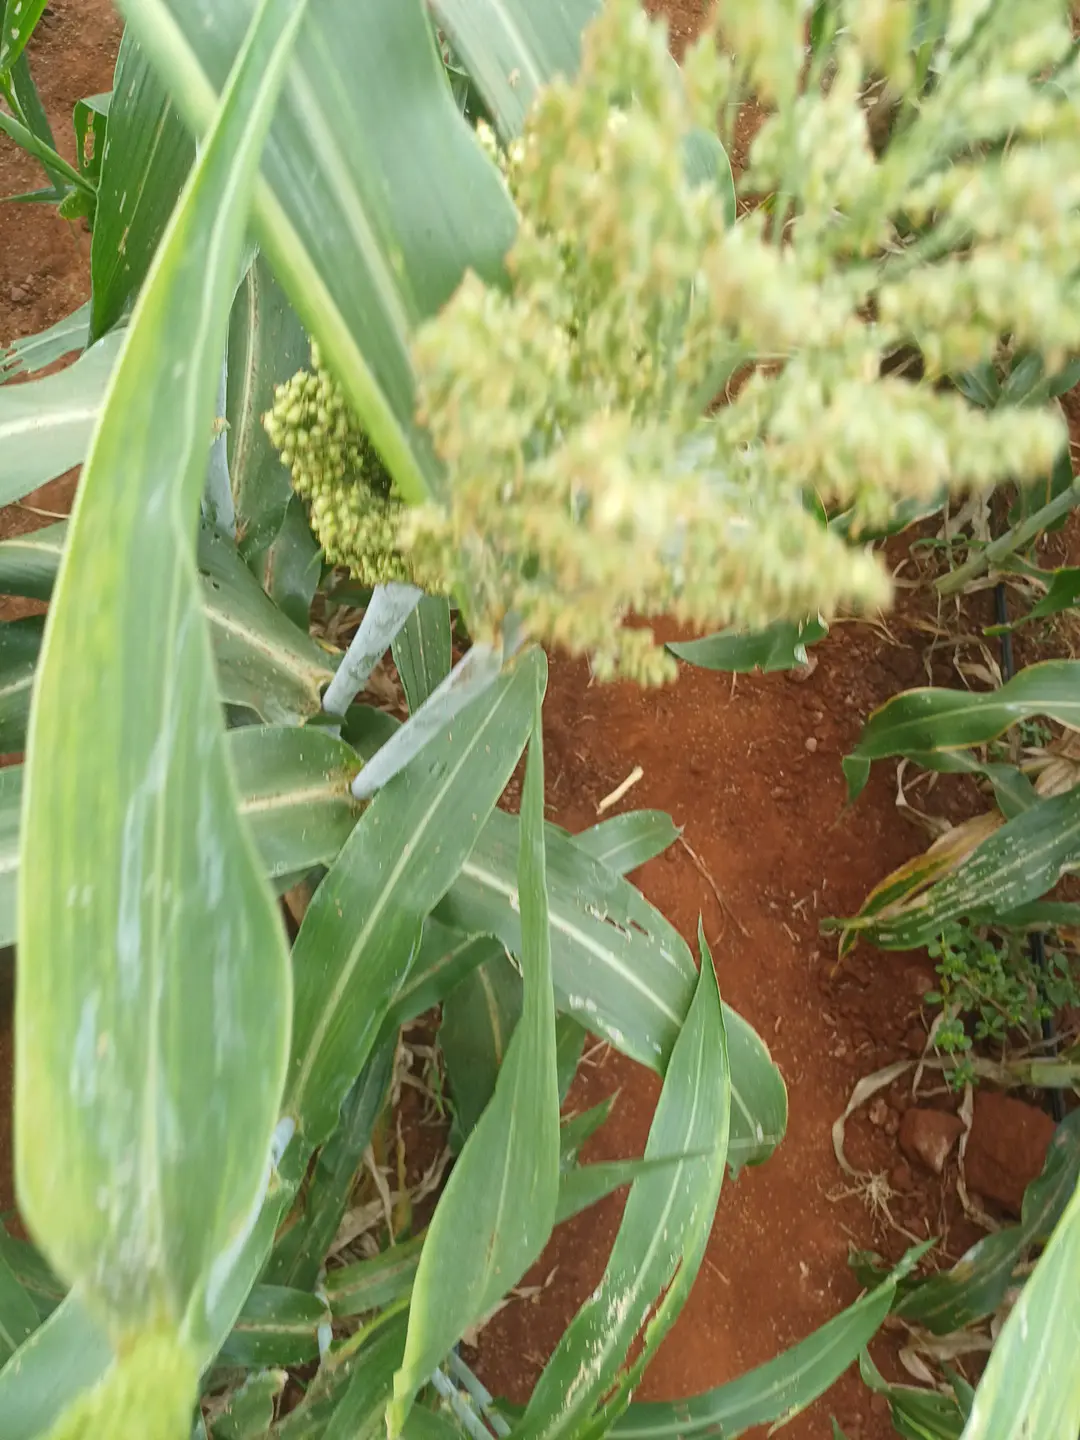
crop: sorghum
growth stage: flowering
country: Kenya
